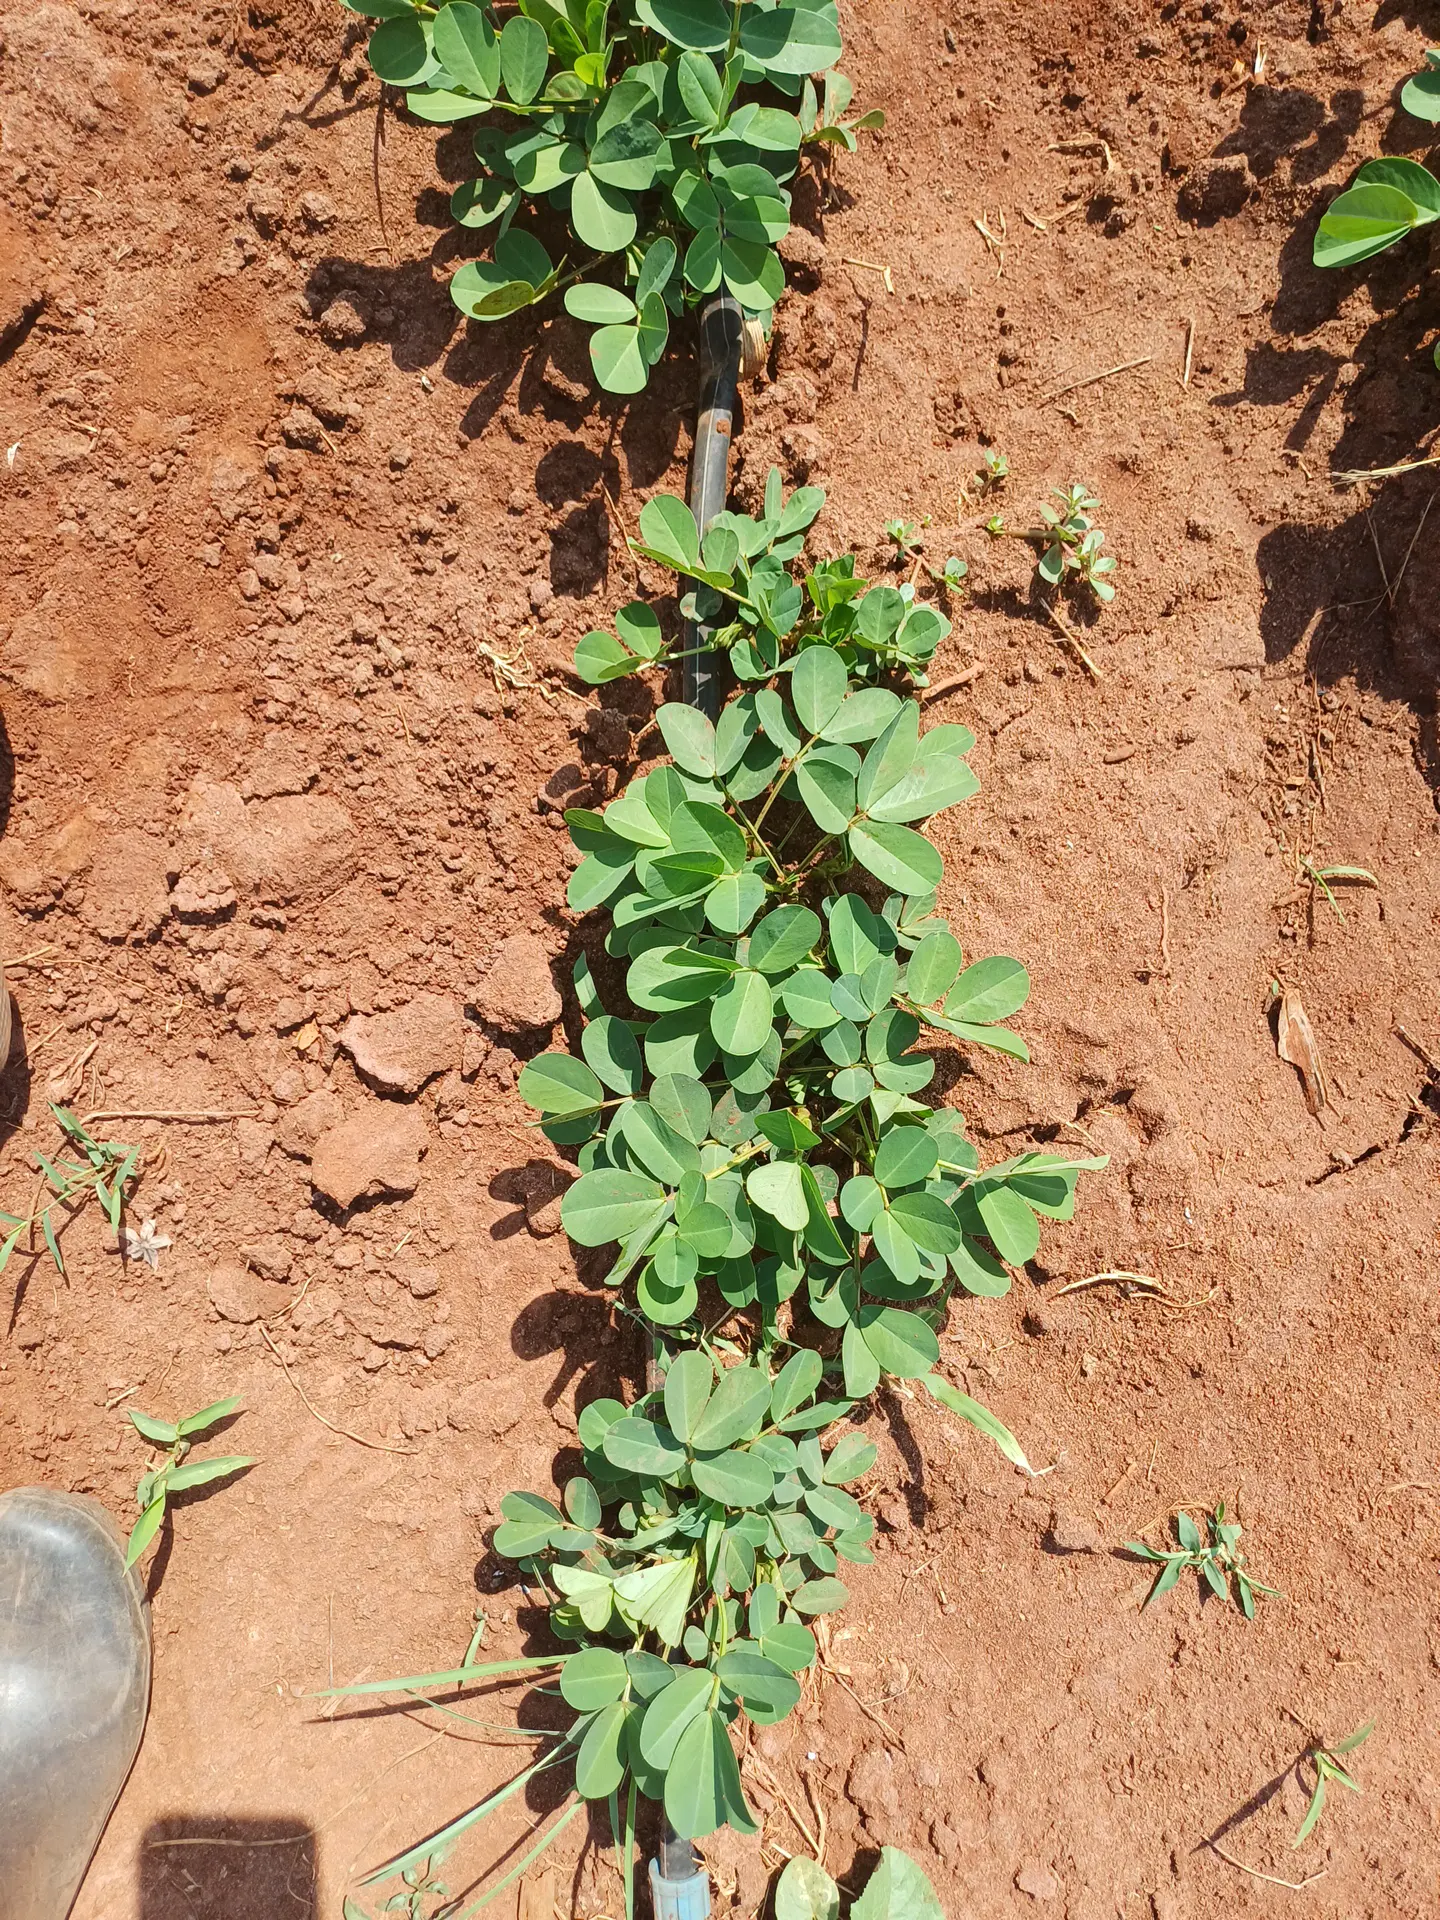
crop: groundnut
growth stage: vegetative
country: Kenya
